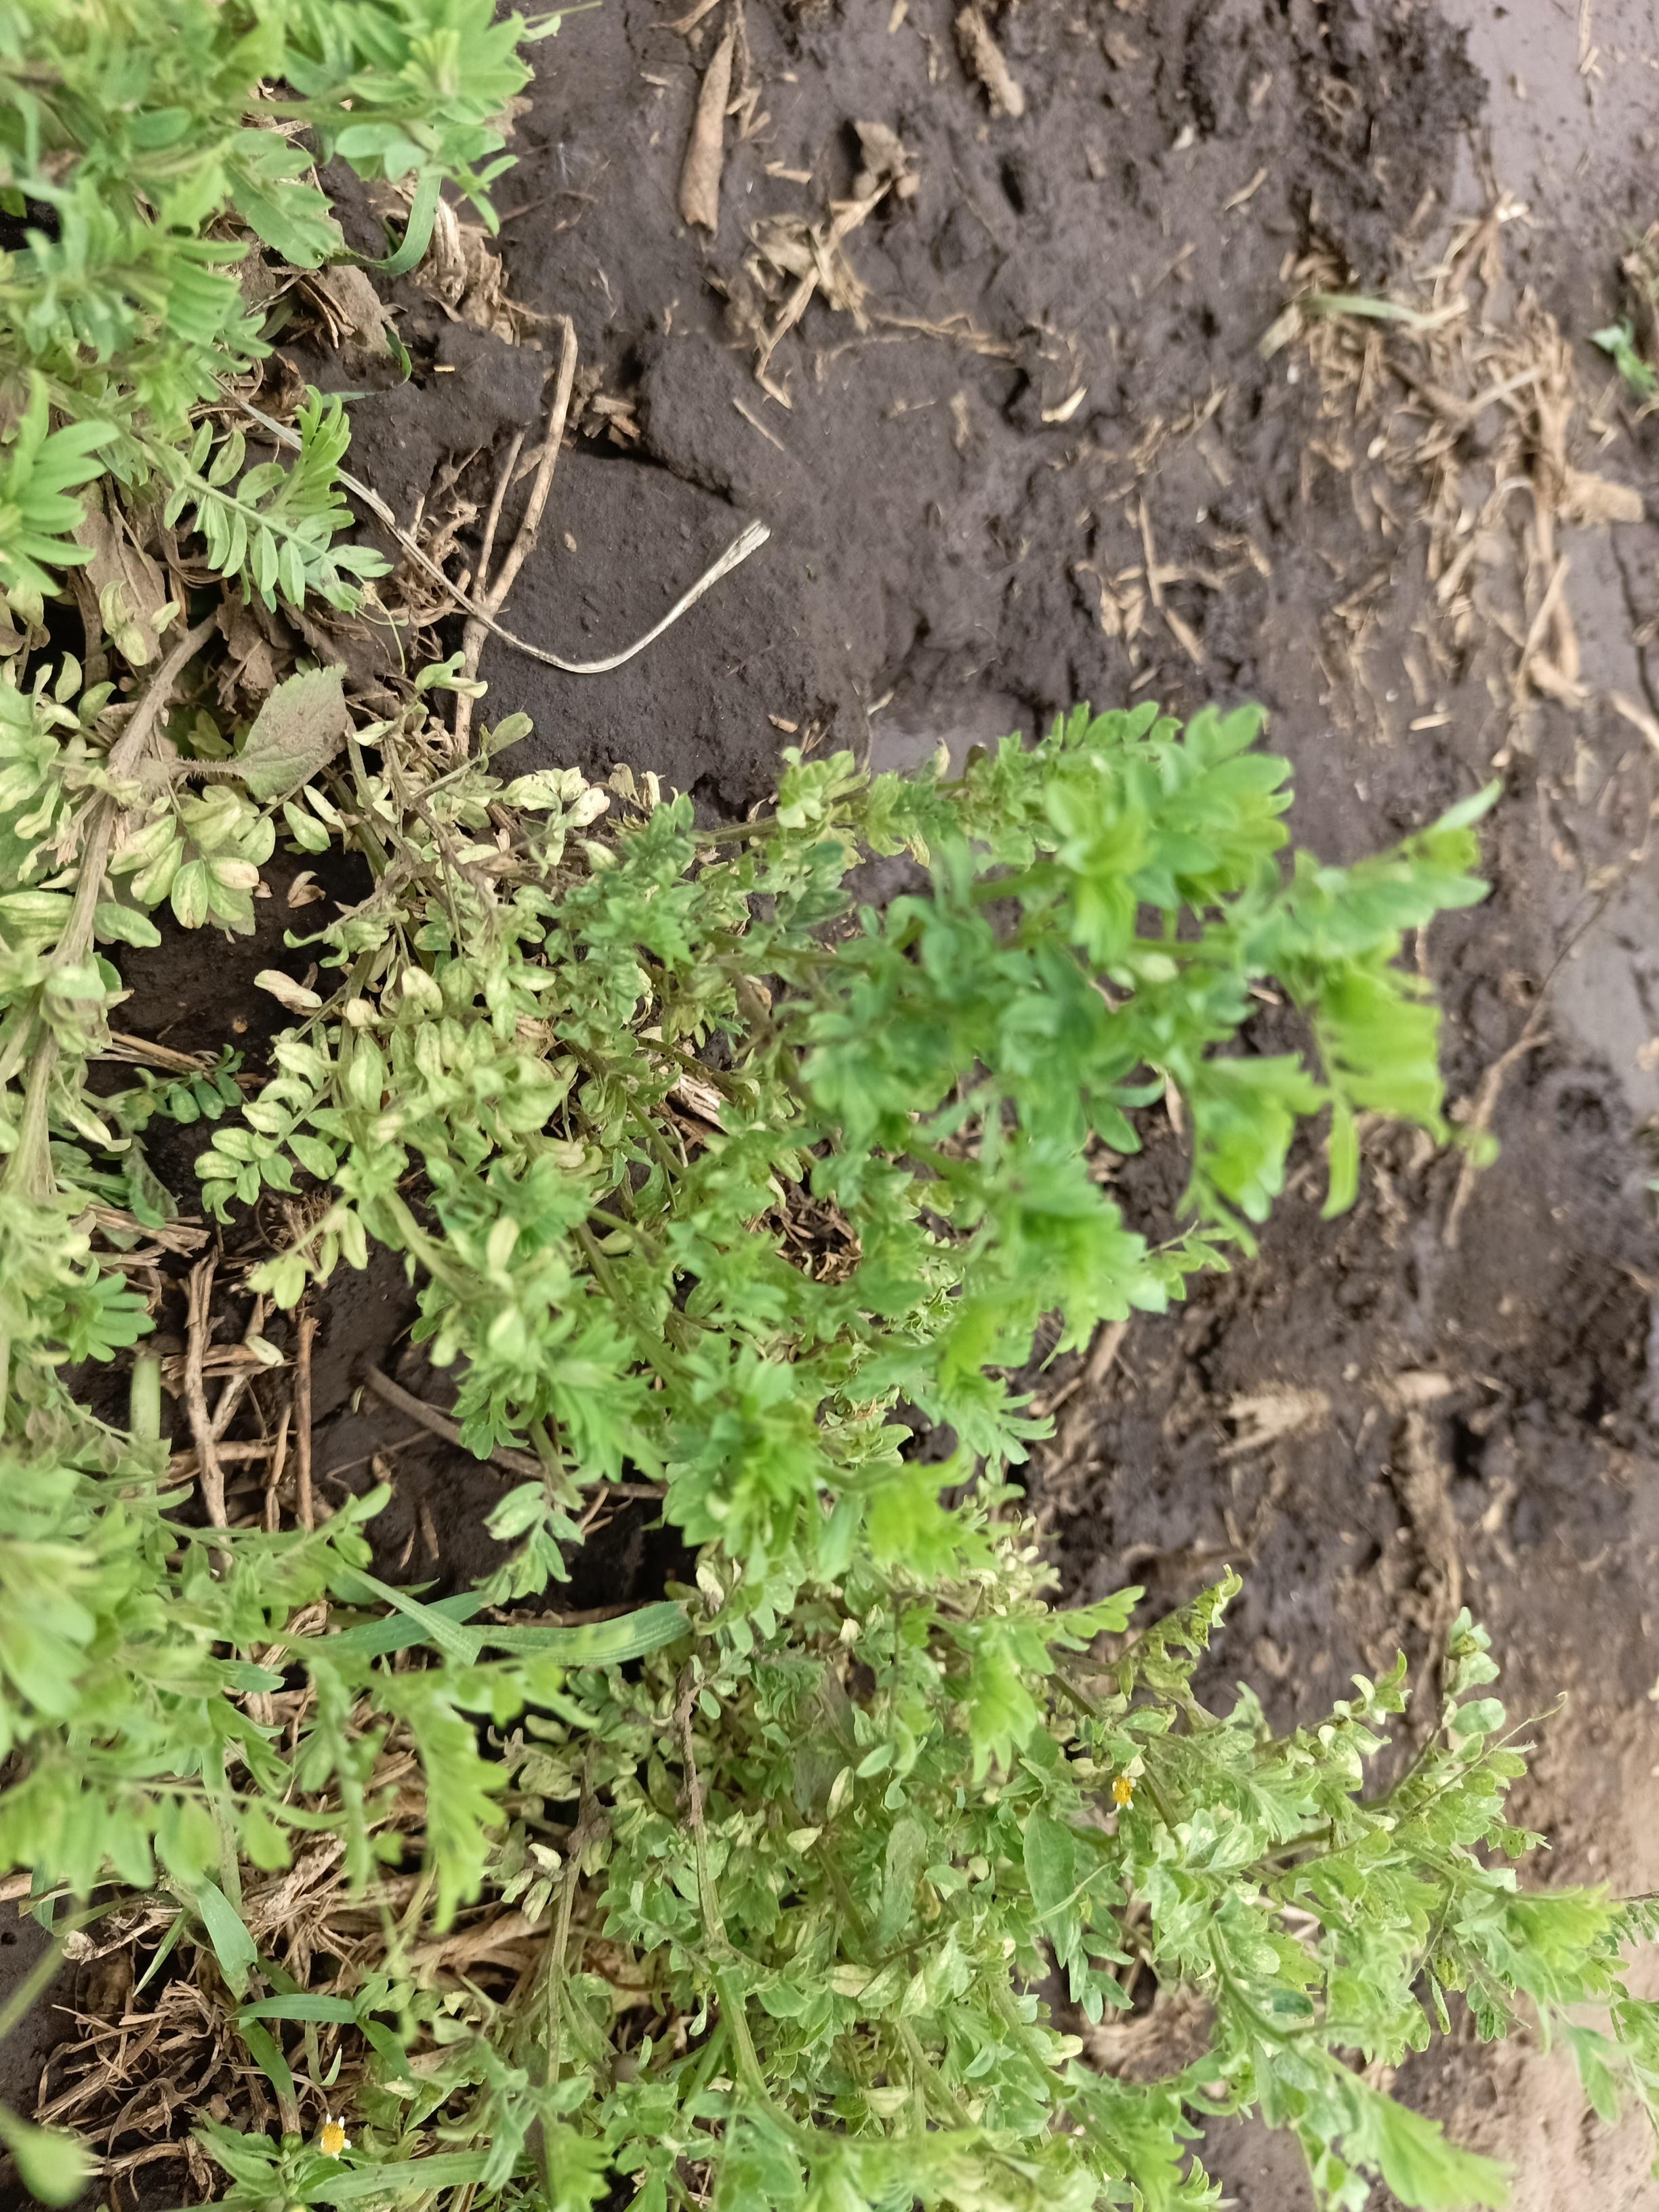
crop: lentil
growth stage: vegetative
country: Tanzania
